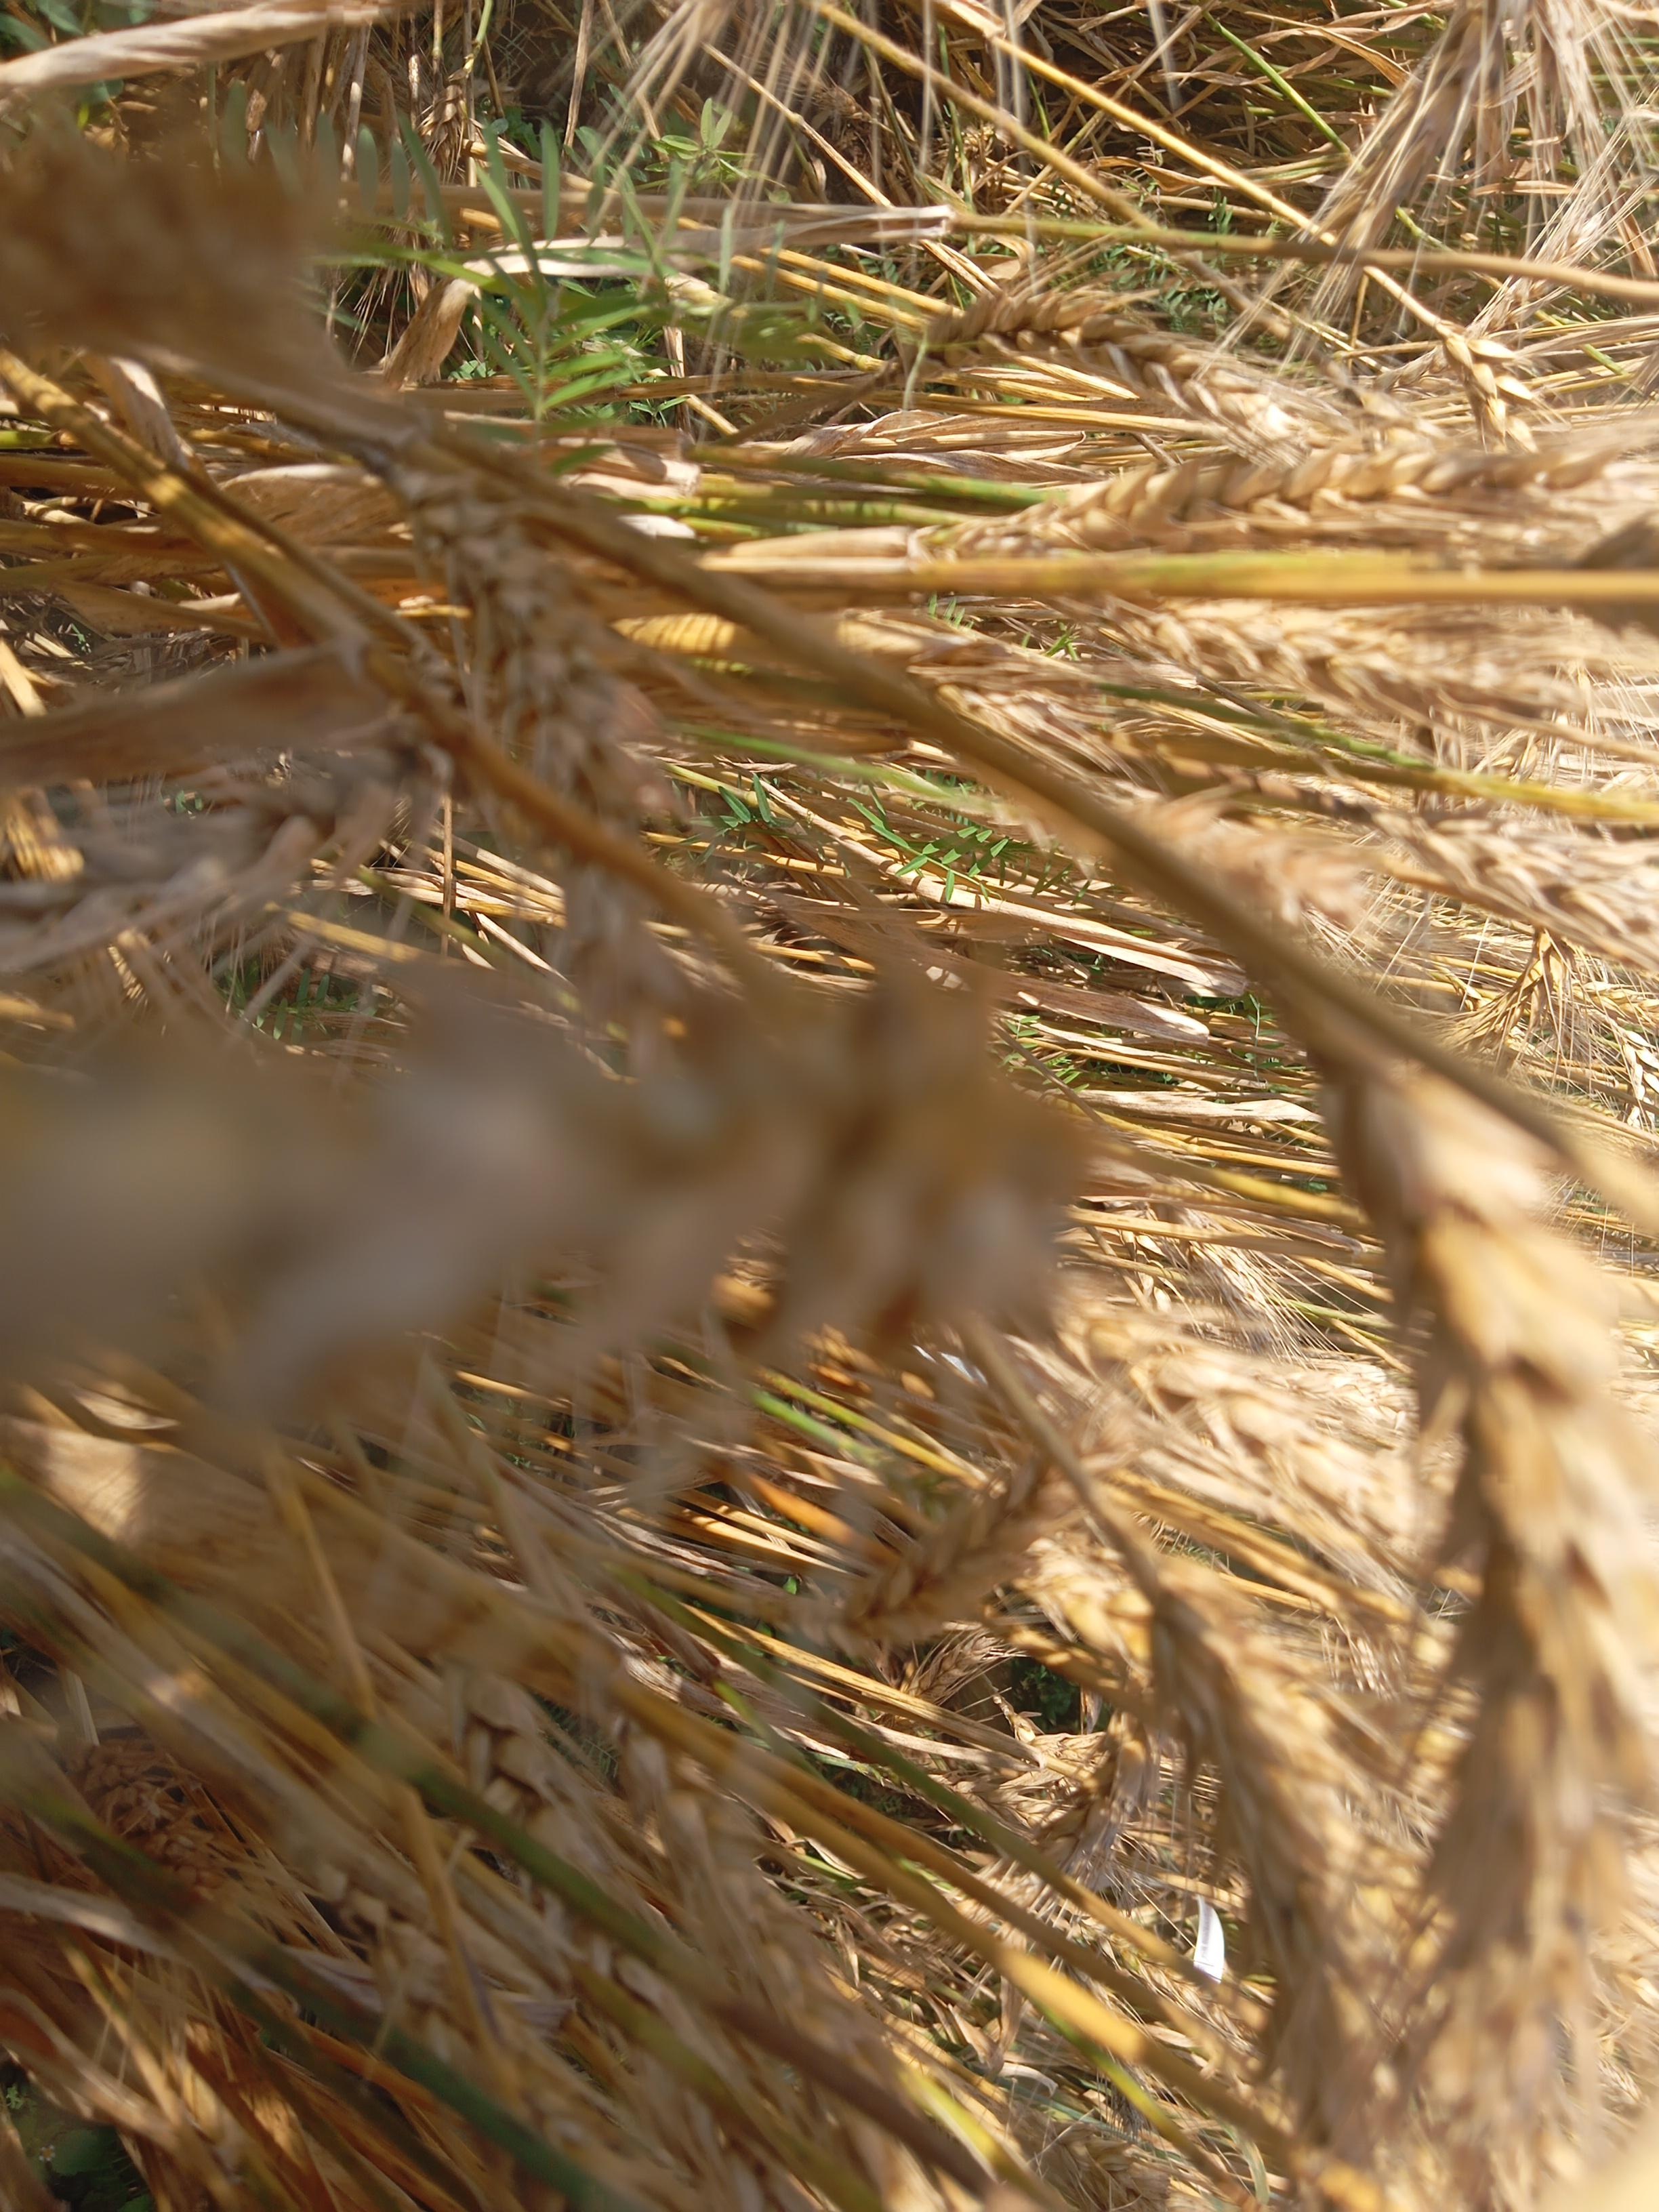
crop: wheat
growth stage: maturity
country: Kenya
